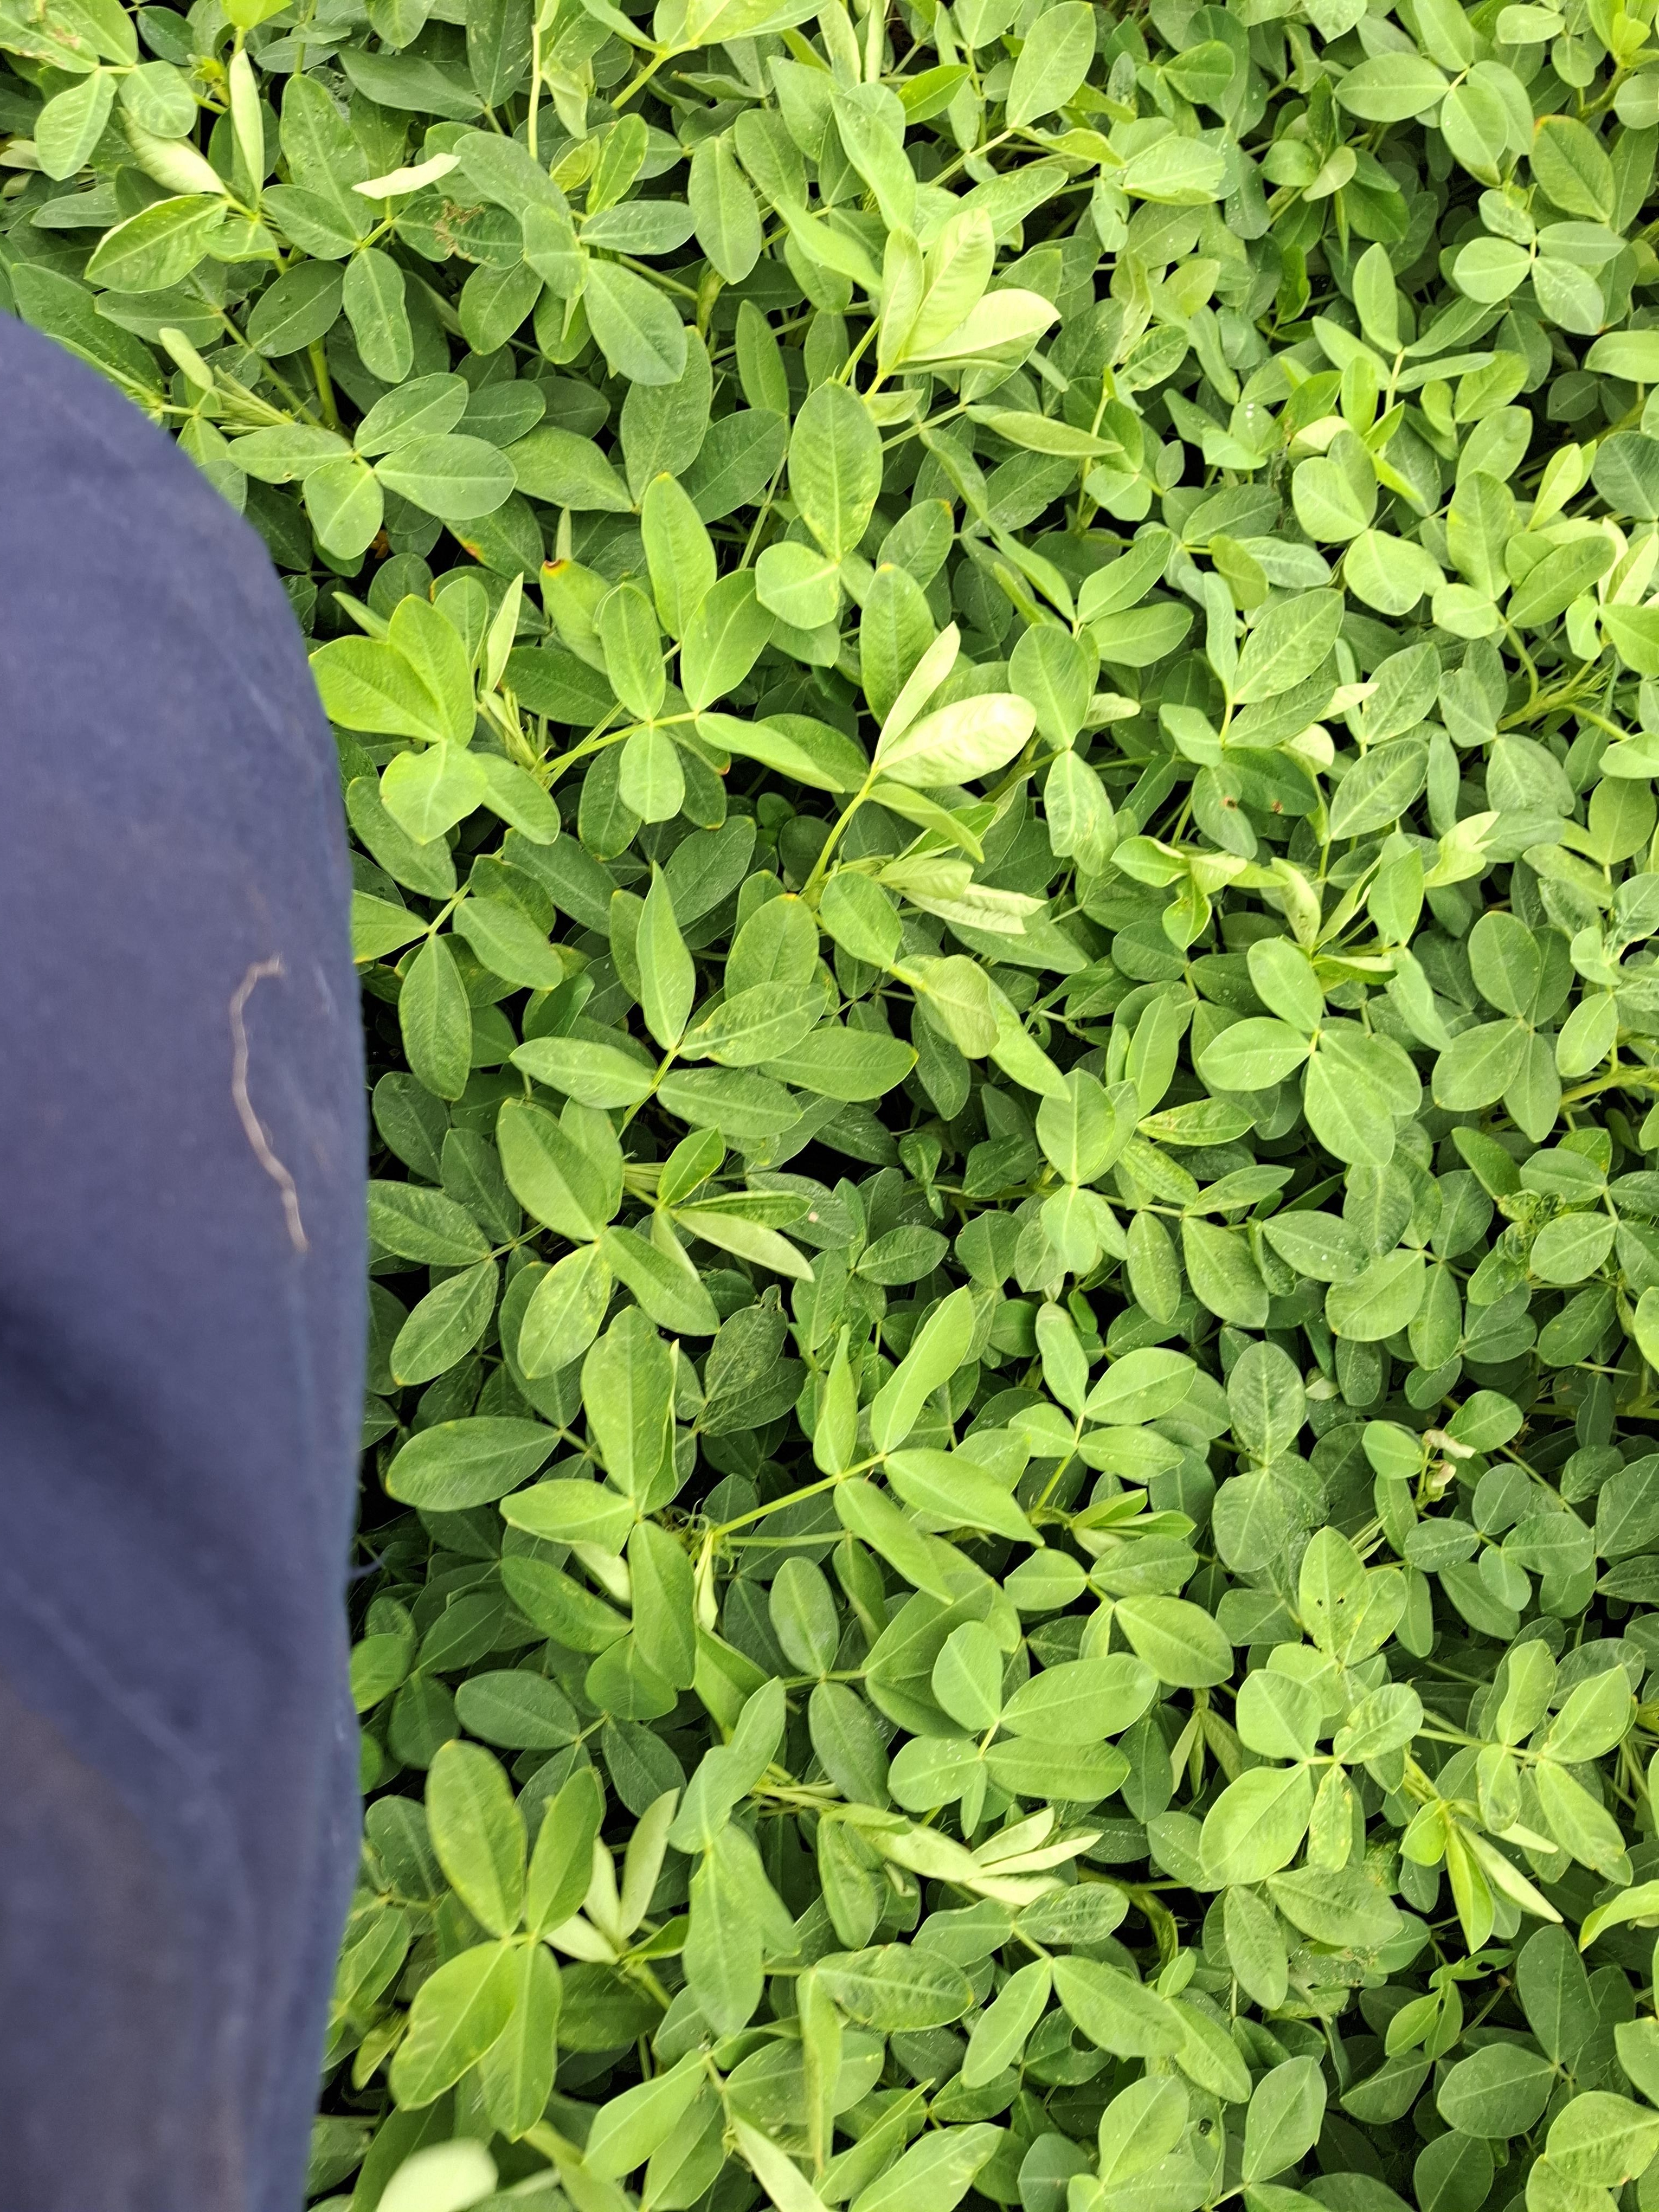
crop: groundnut
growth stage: flowering
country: Kenya
